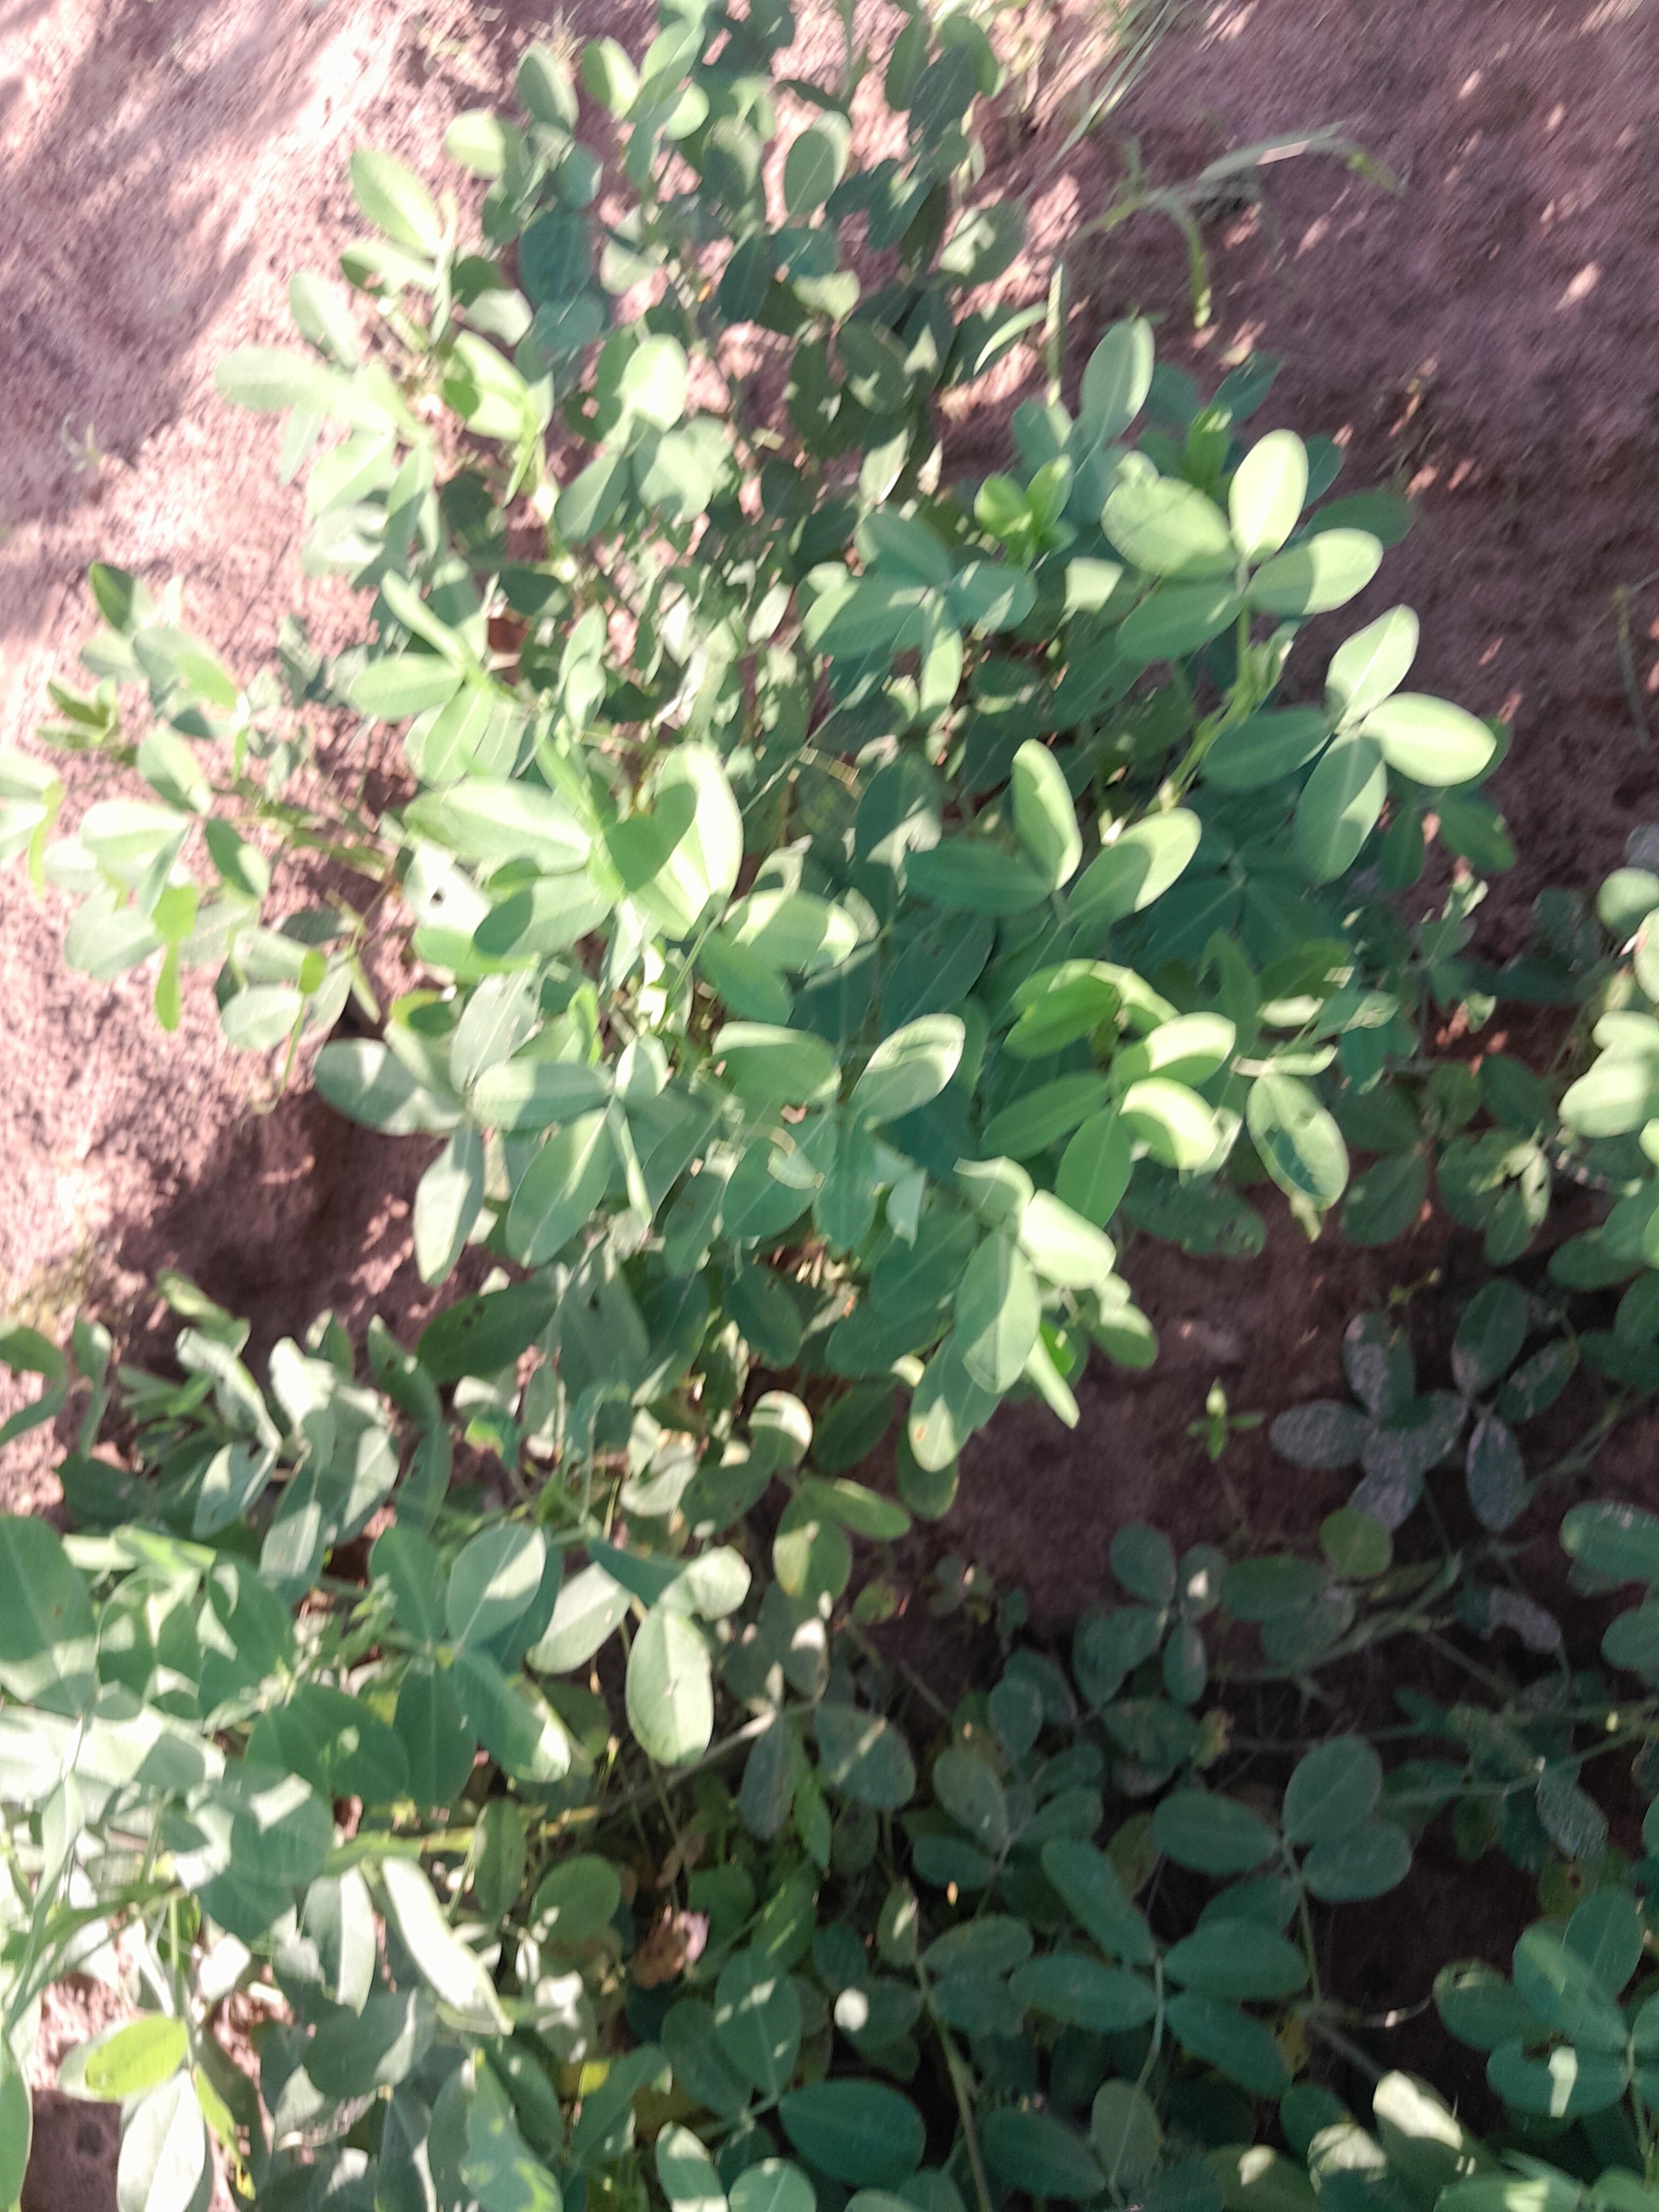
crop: groundnut
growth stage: flowering
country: Senegal
